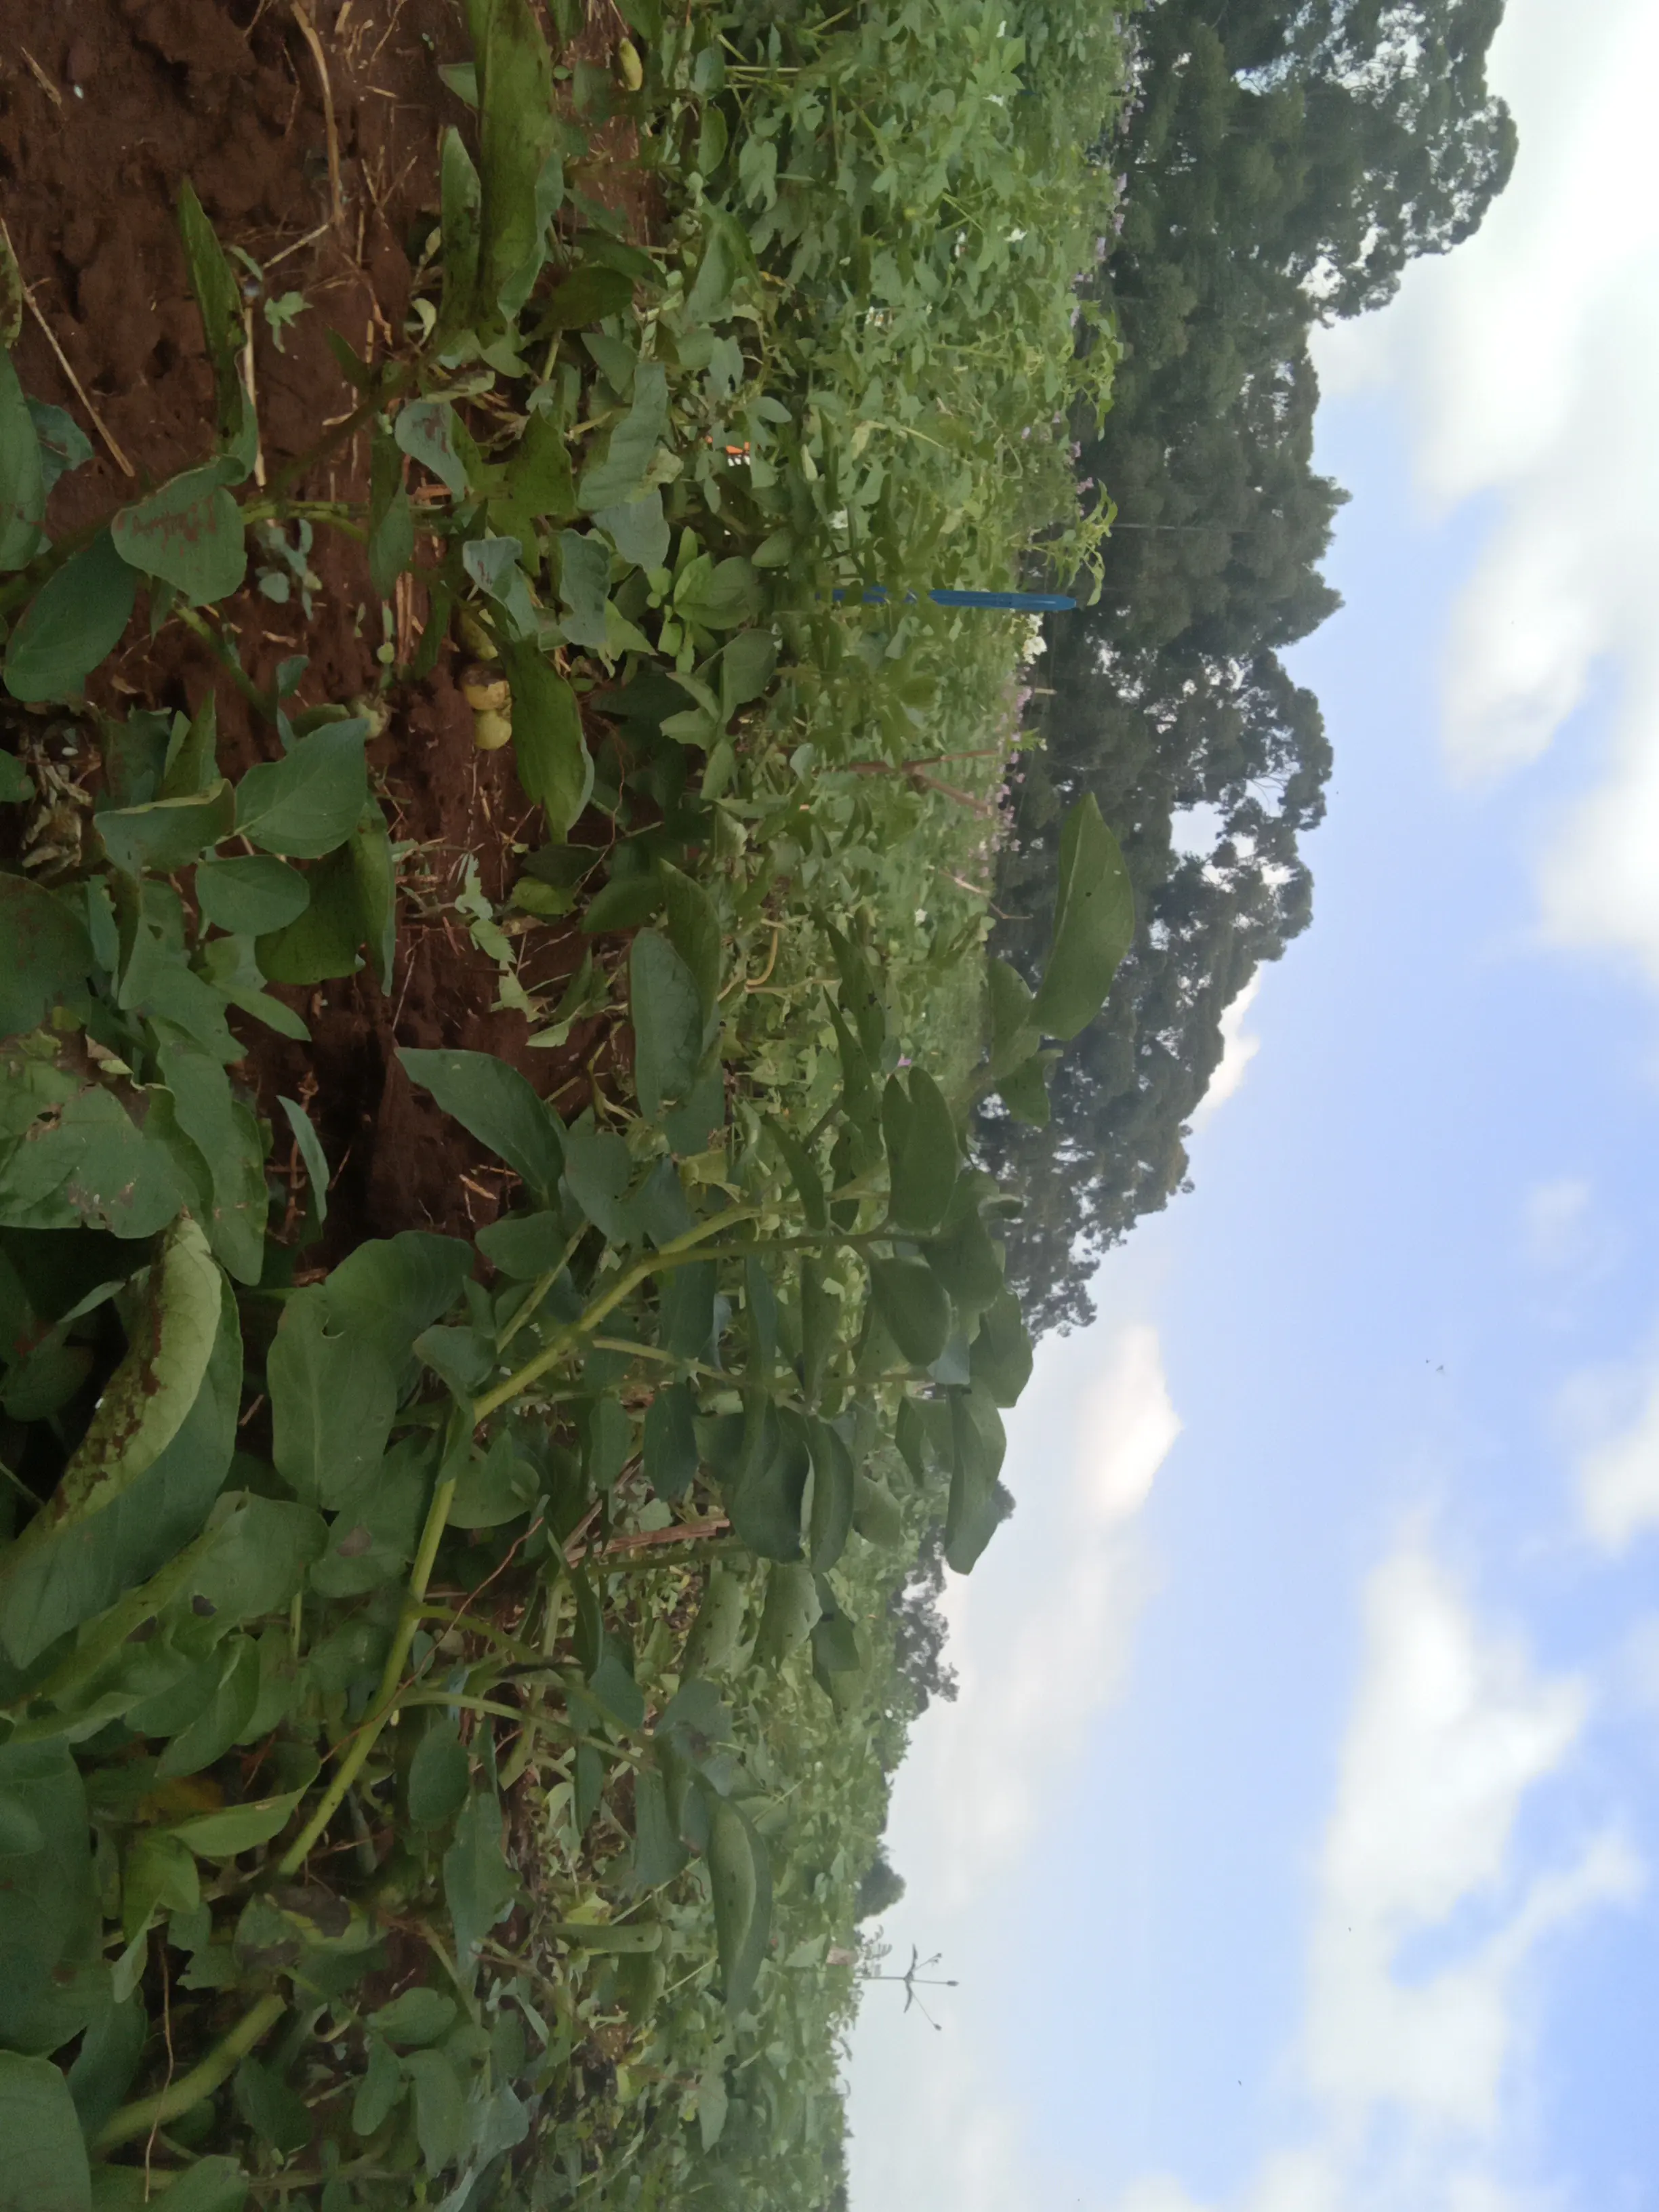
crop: potato
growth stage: harvest maturity
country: Kenya
